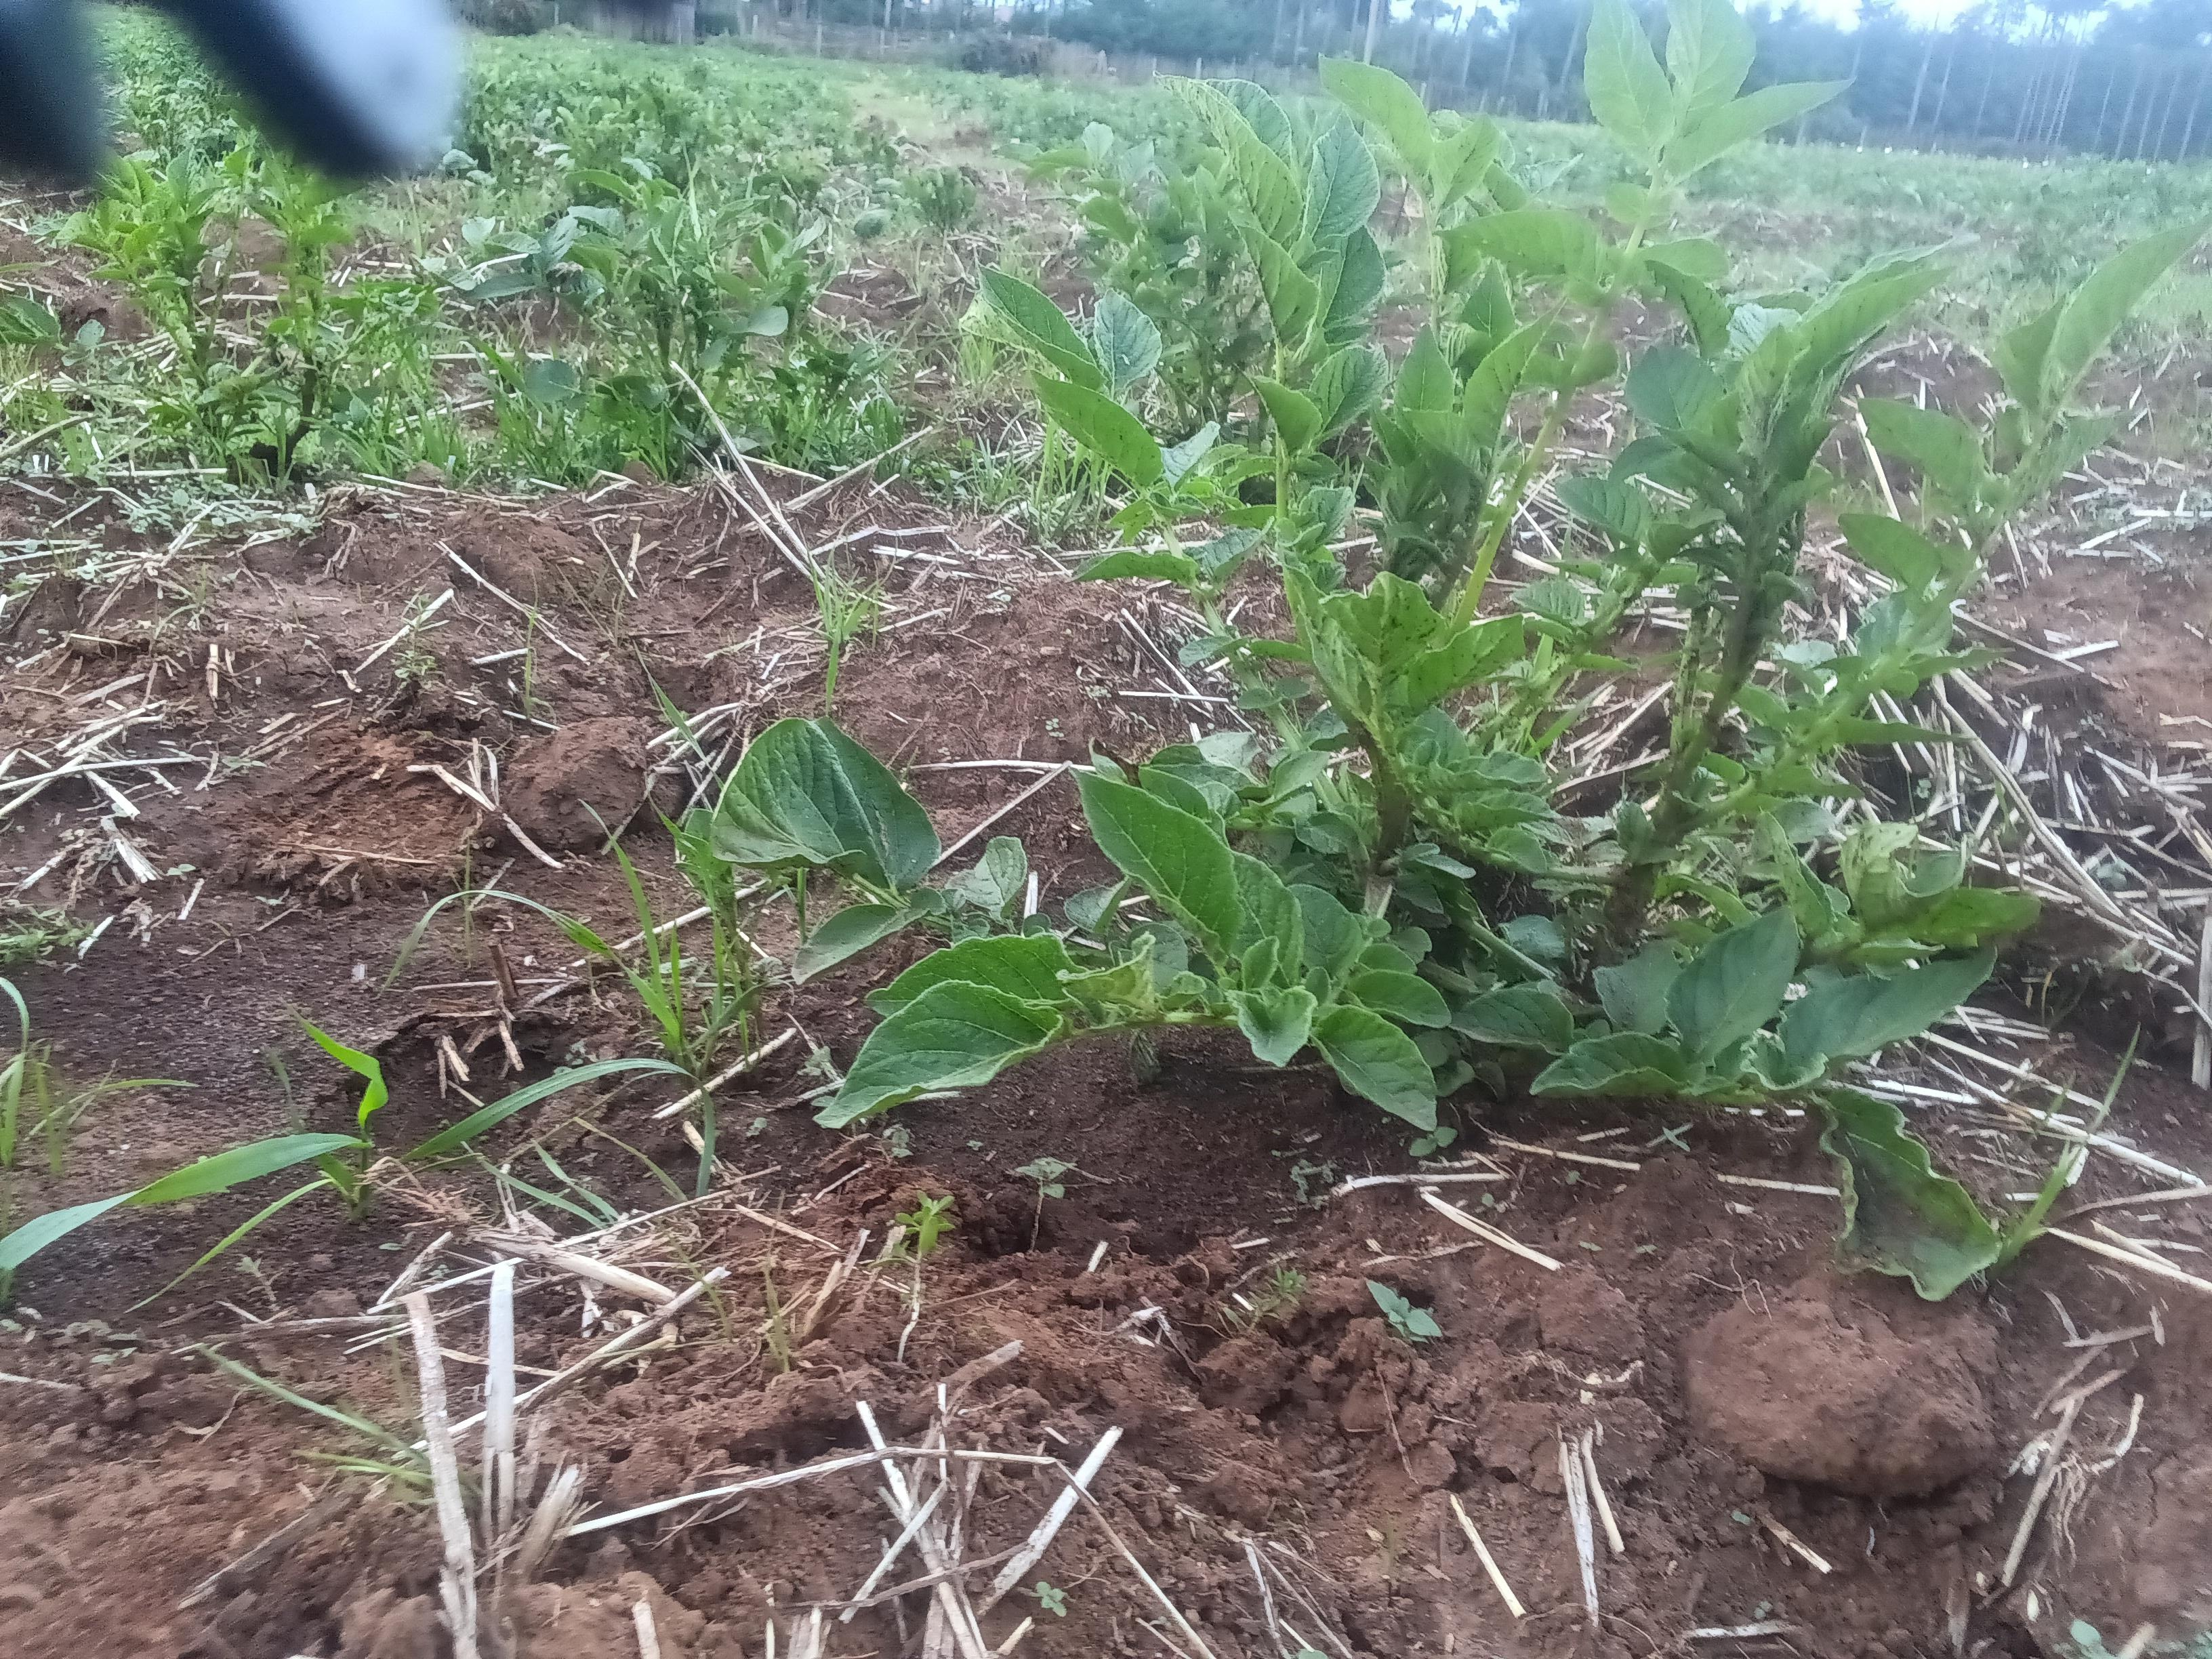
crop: potato
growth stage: vegetative
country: Kenya
